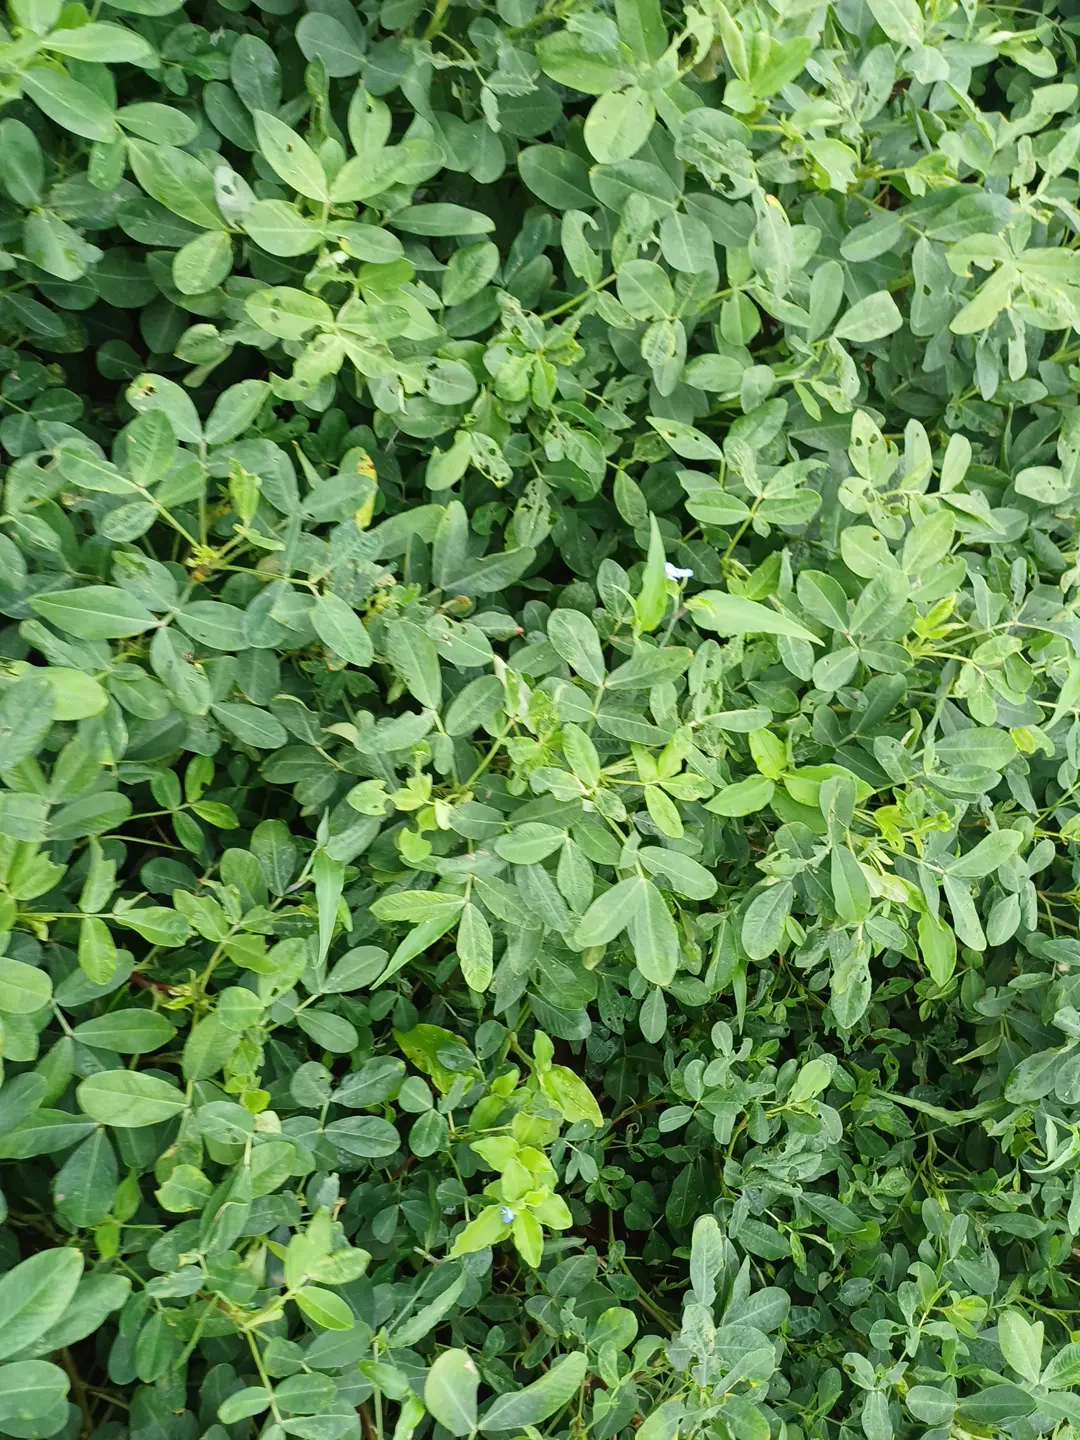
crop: groundnut
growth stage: pegging
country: Kenya
